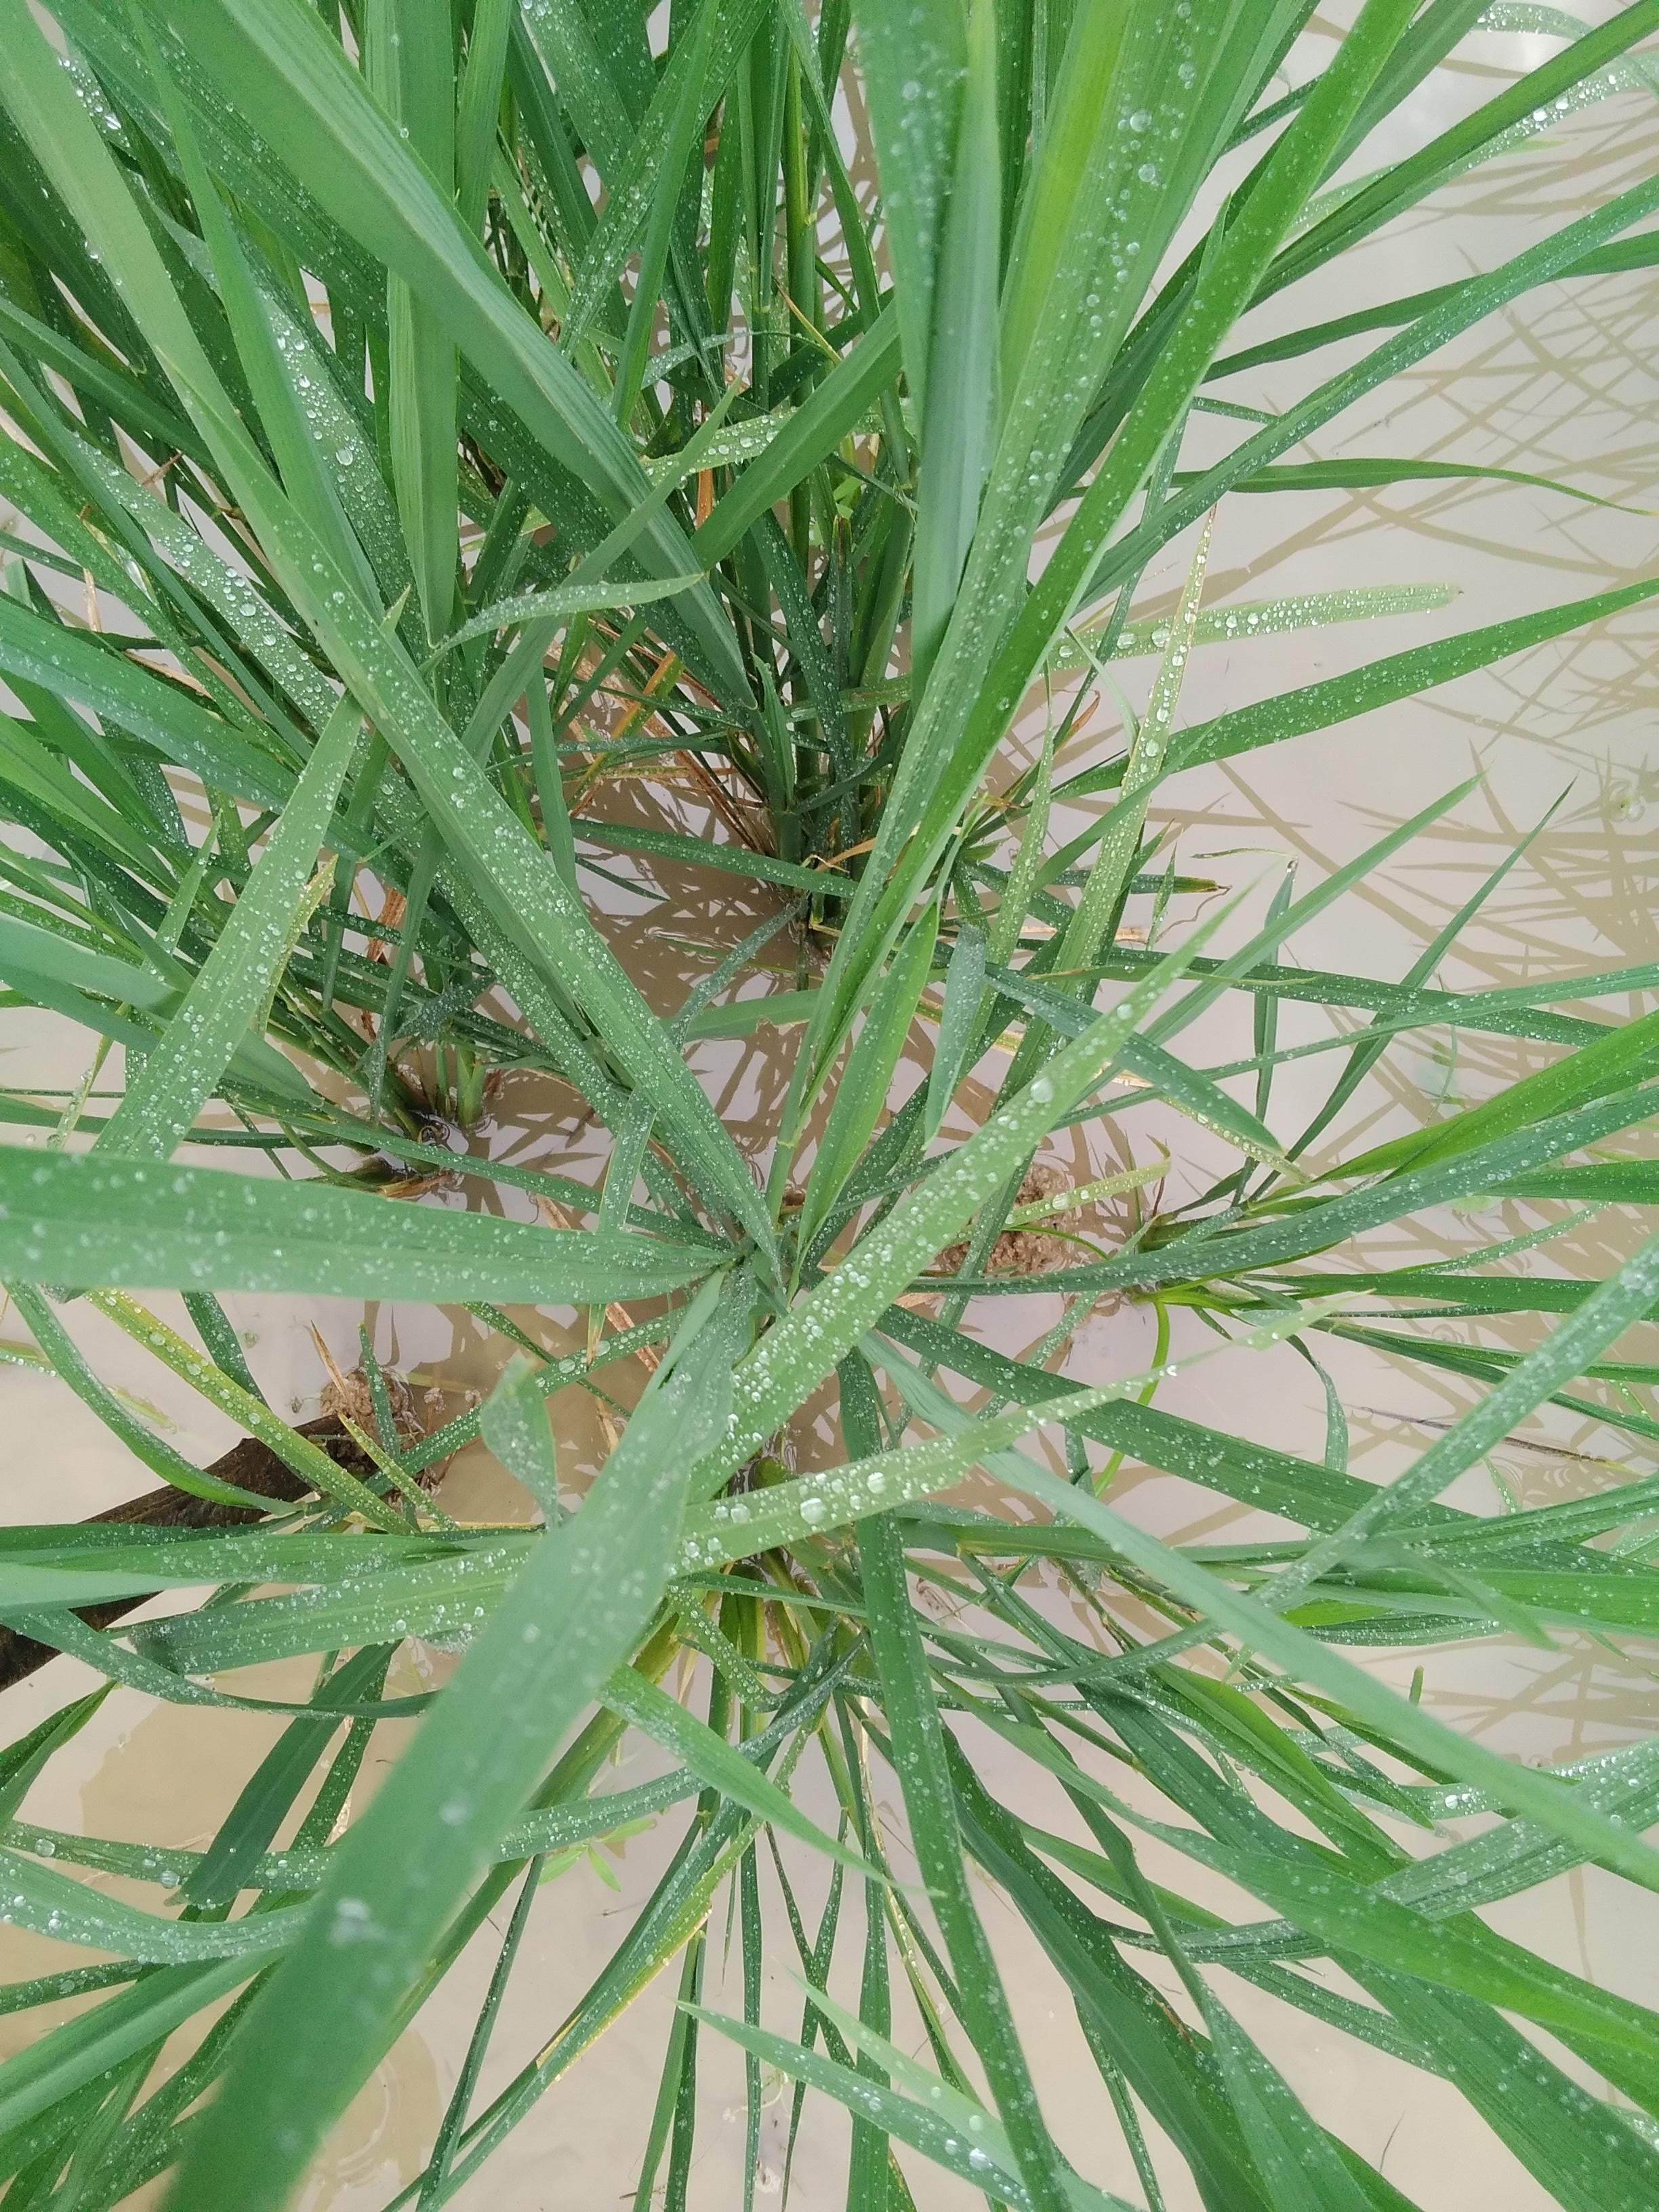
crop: rice
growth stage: vegetative
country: Nigeria
